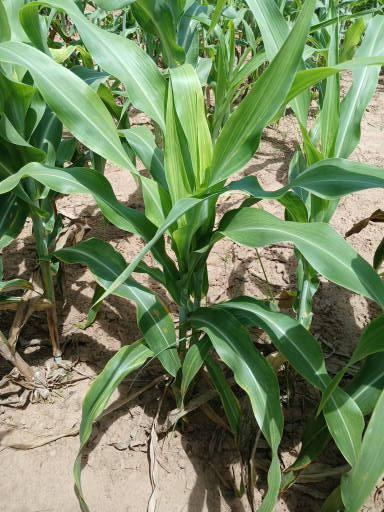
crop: sorghum
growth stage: vegetative
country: Senegal
